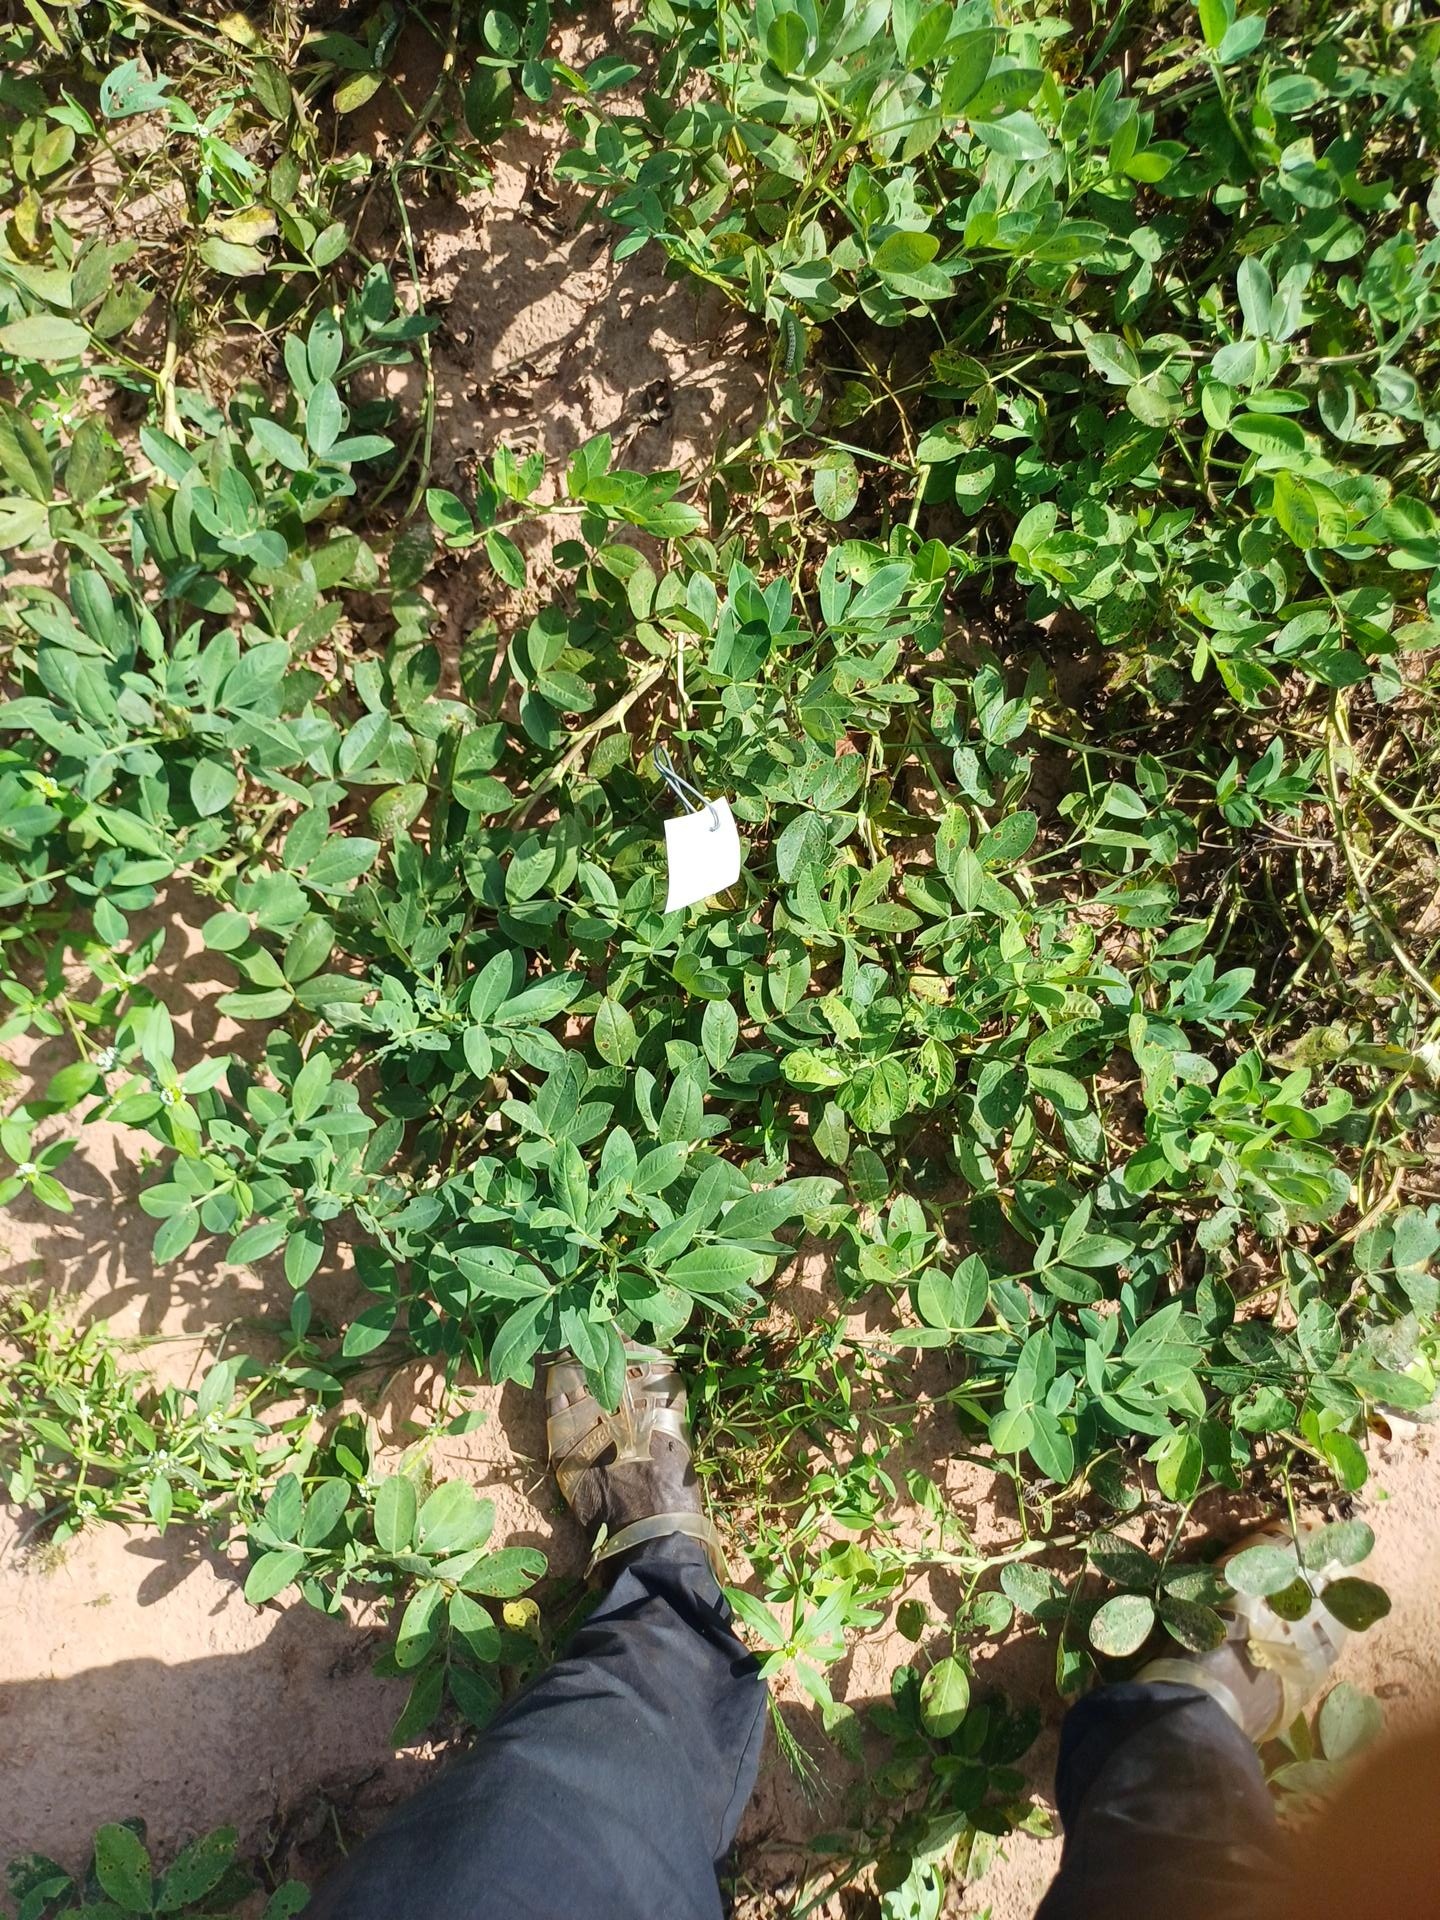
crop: groundnut
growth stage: flowering
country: Senegal
